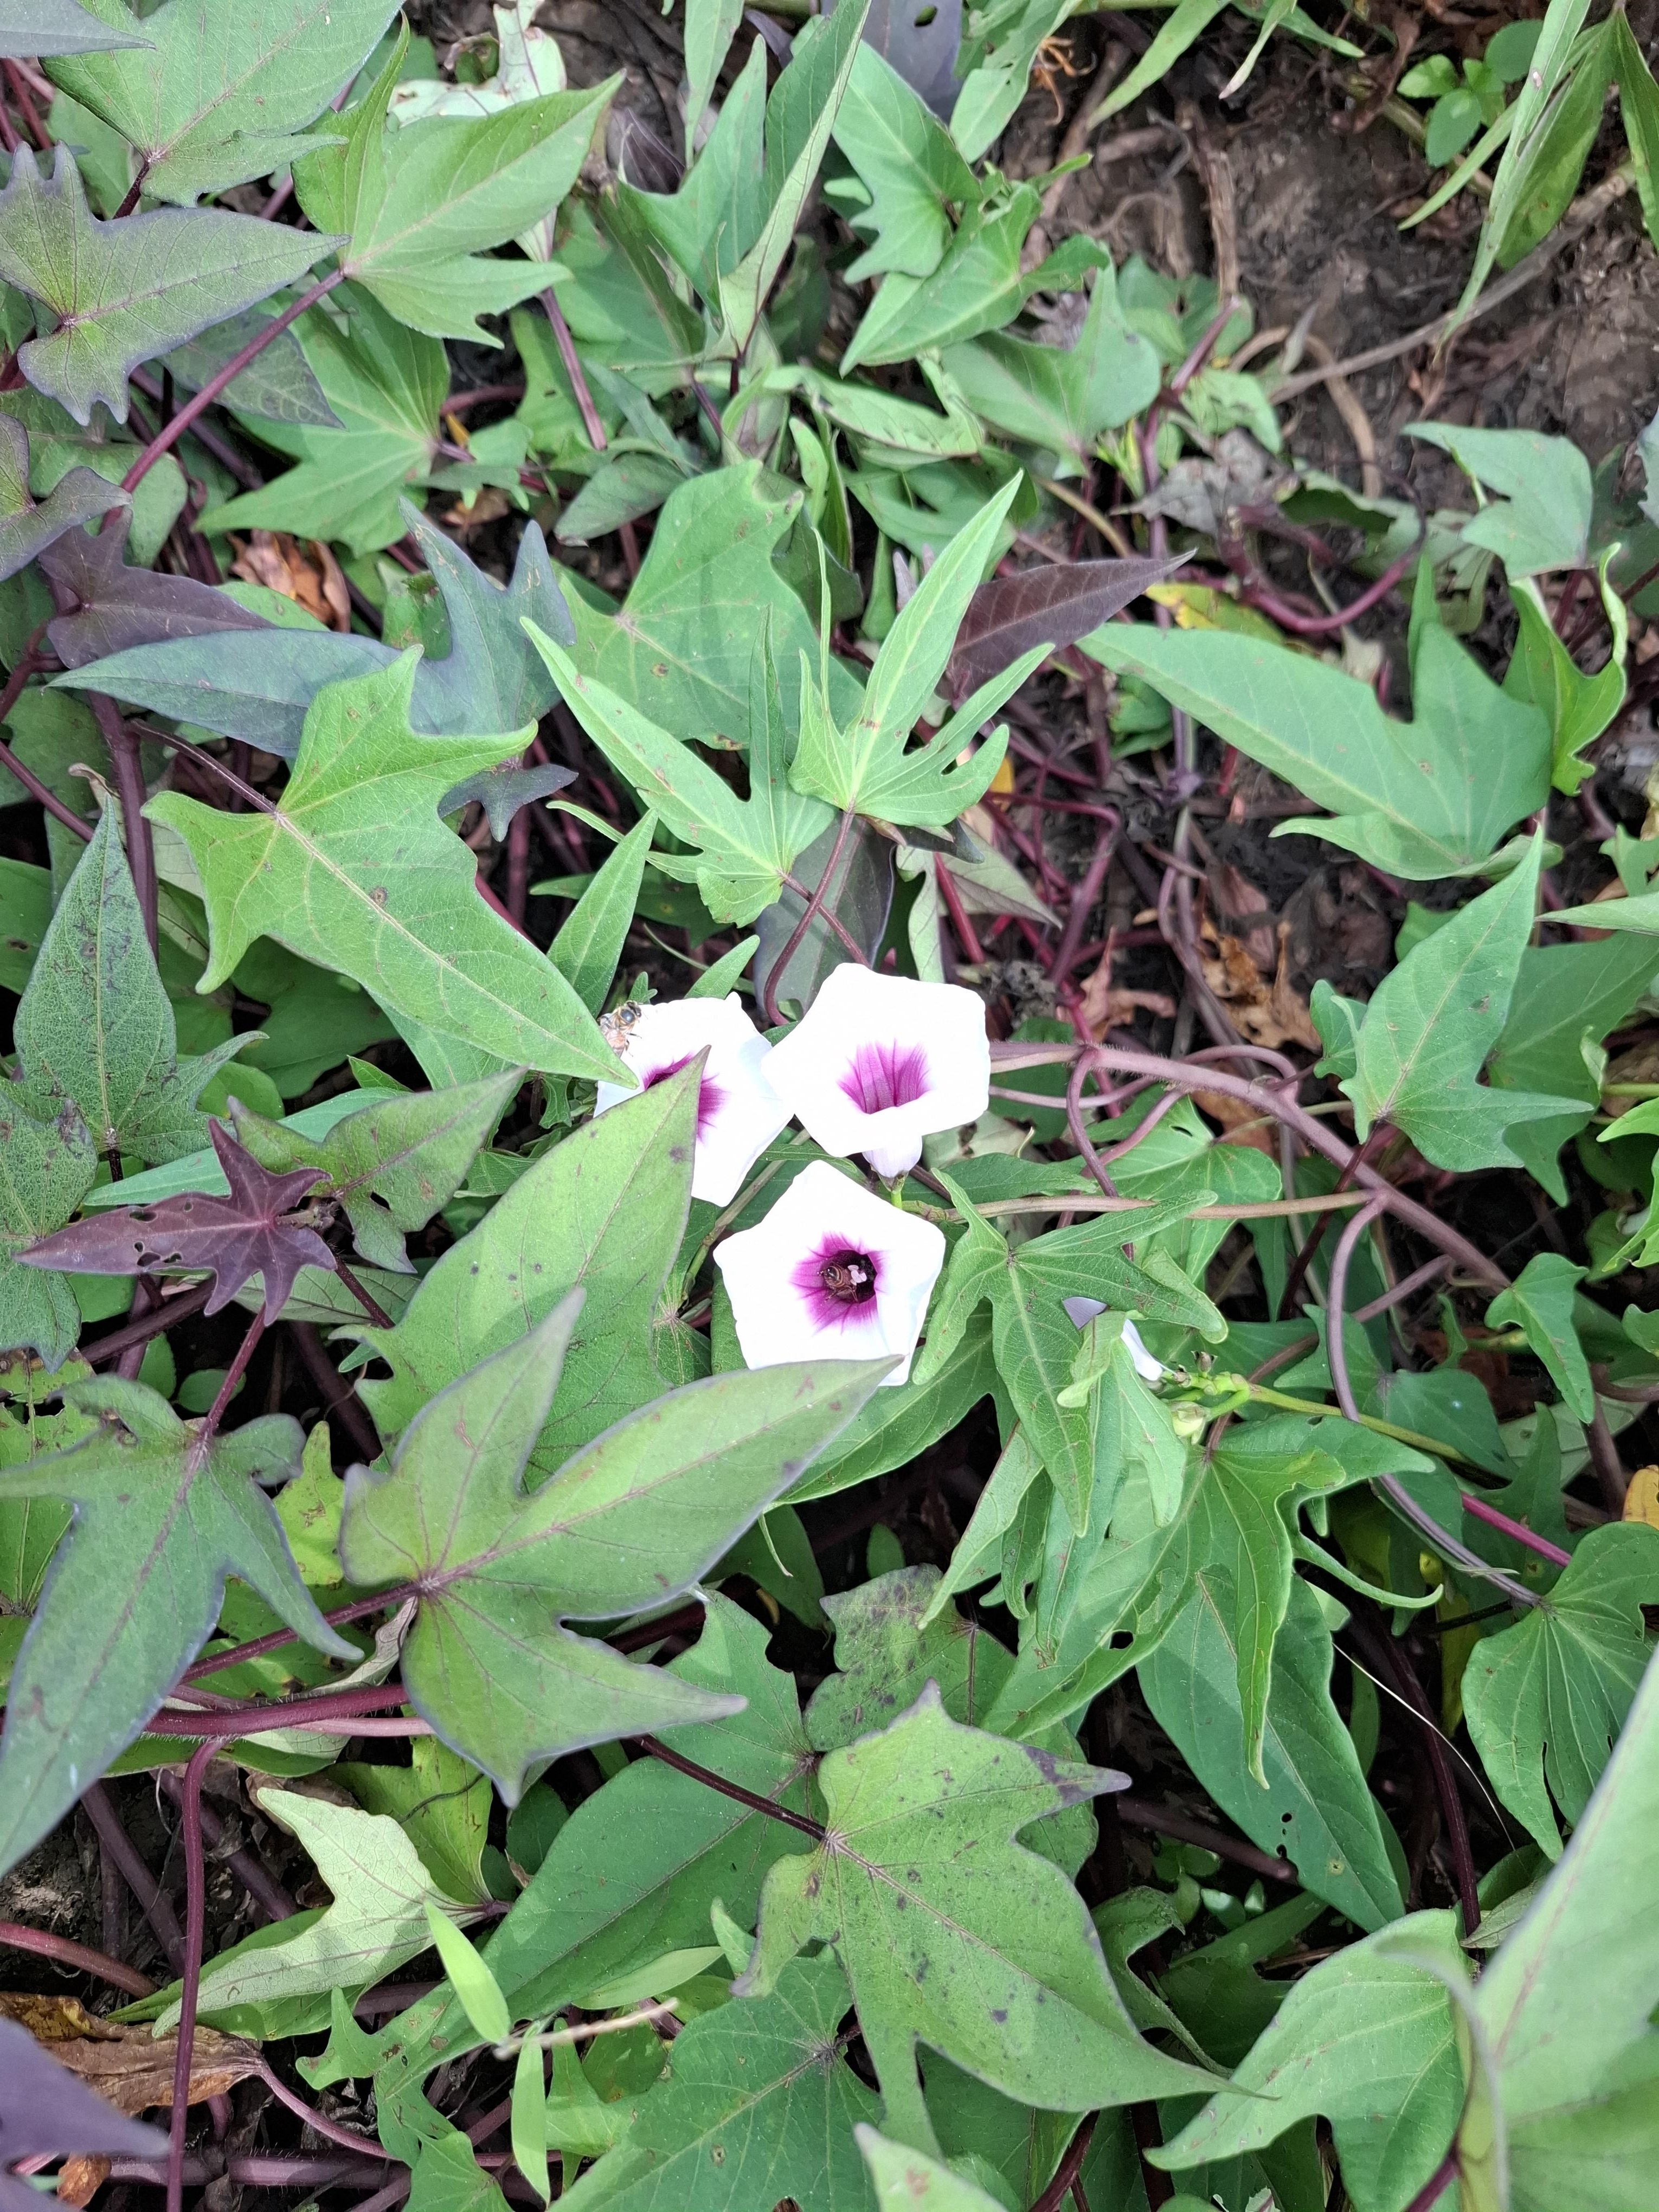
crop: sweet potato
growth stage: flowering
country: Tanzania
